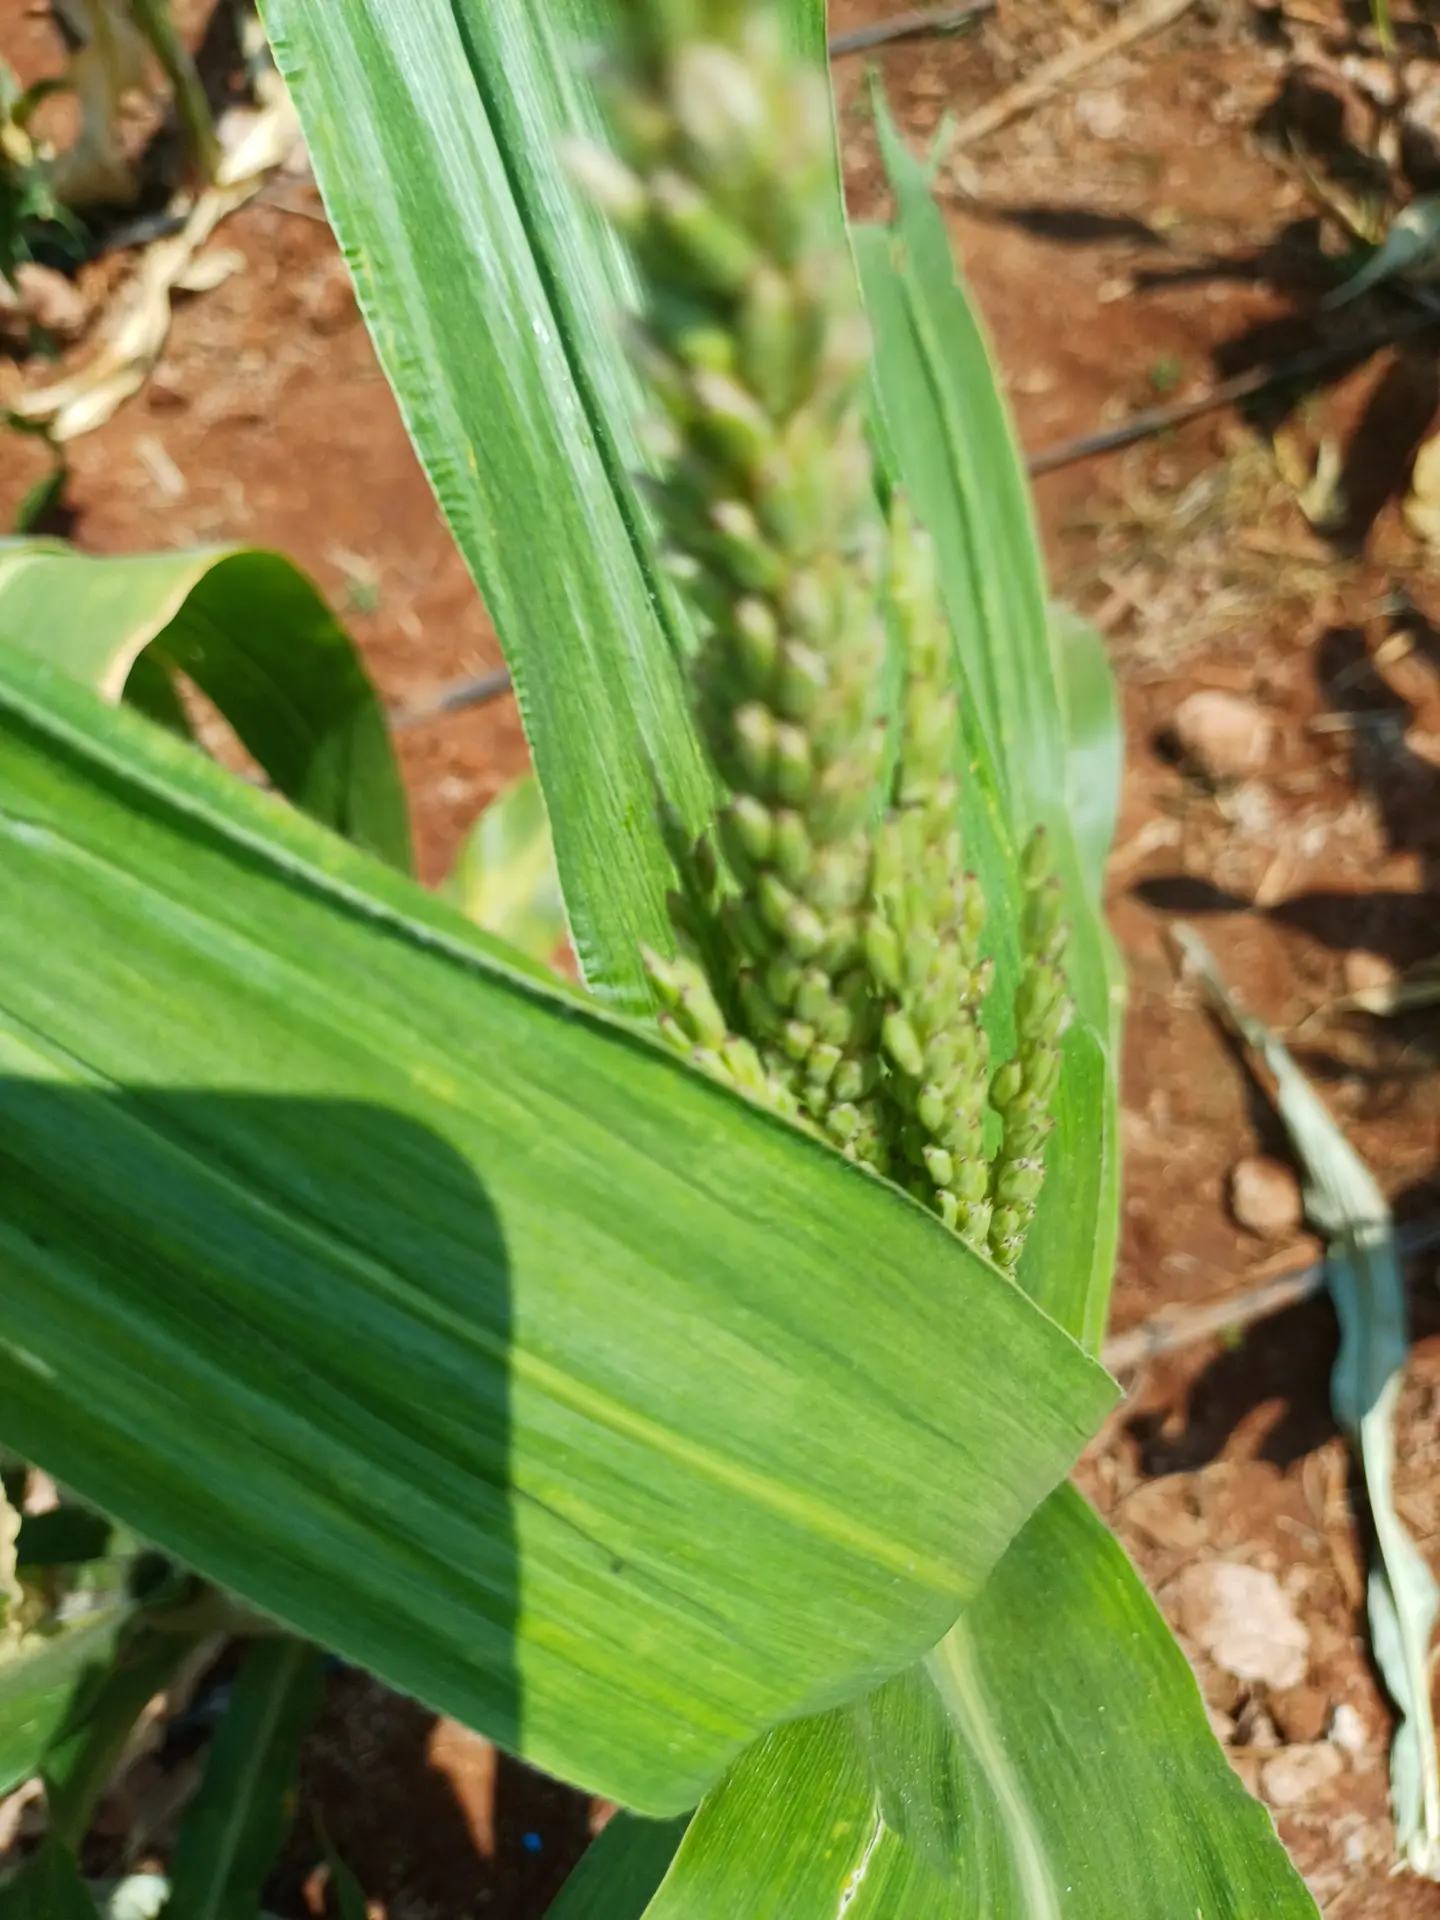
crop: maize
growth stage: flowering
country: Kenya
